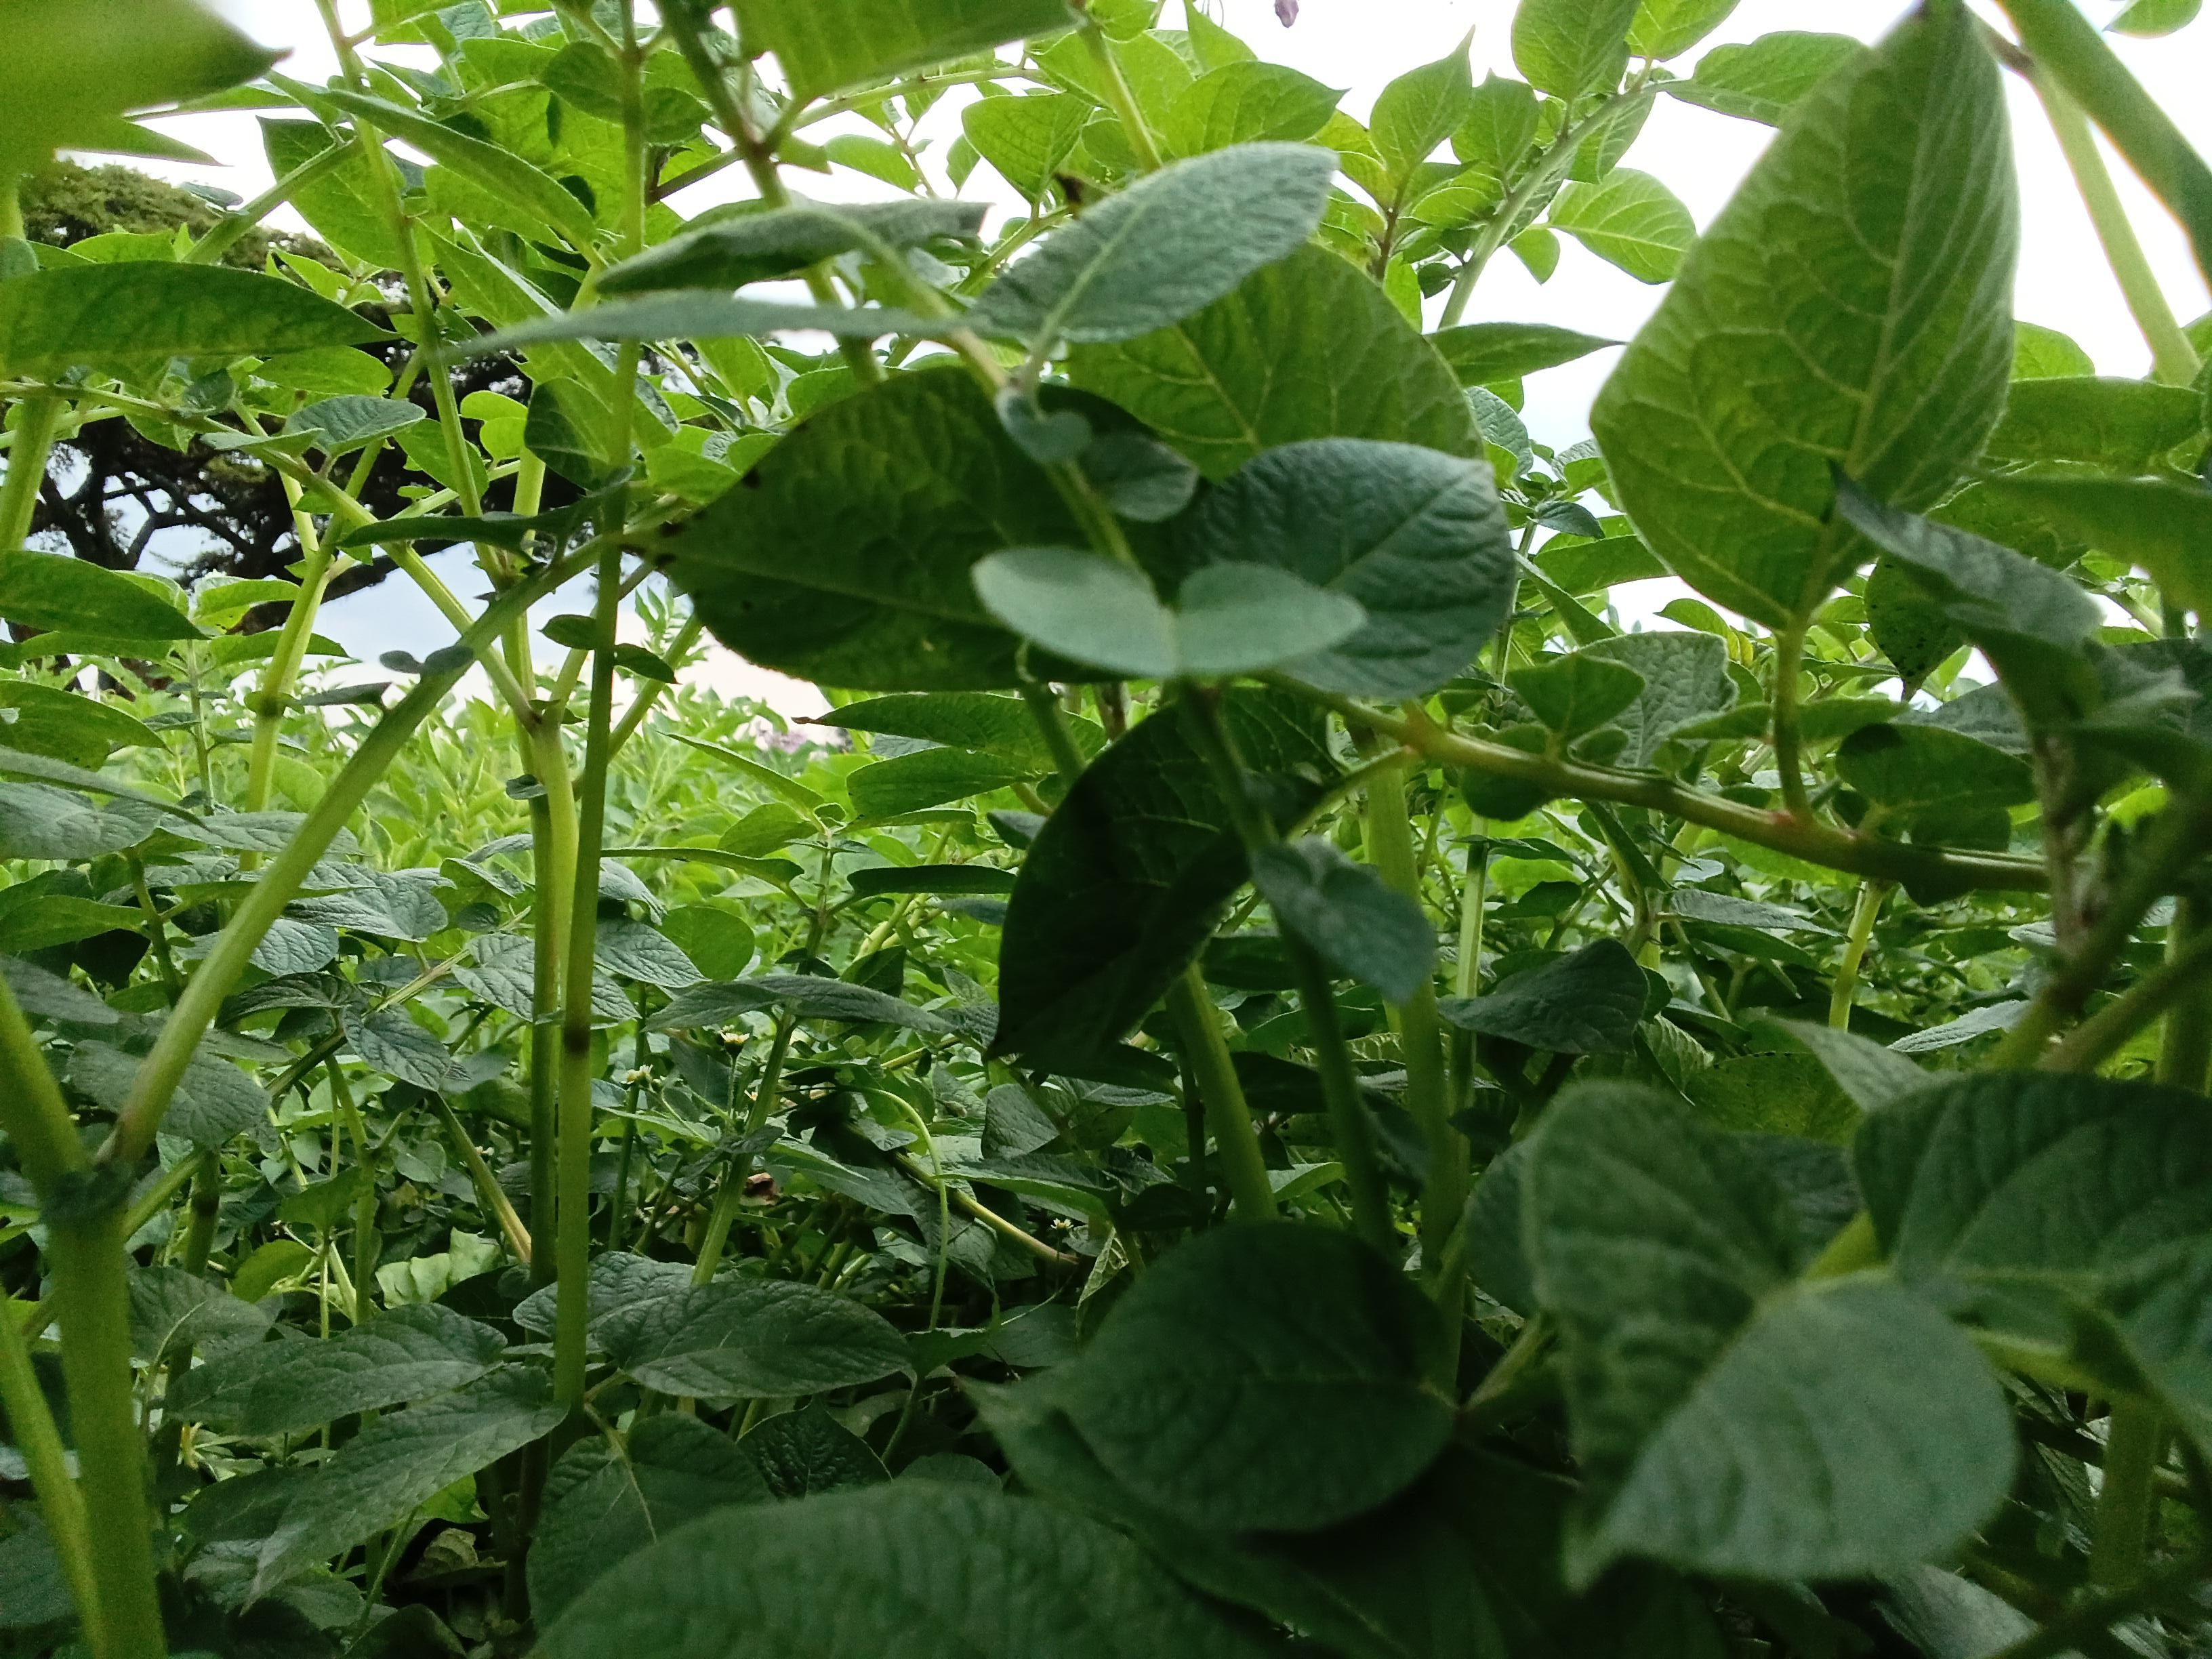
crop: potato
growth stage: vegetative
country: Kenya
